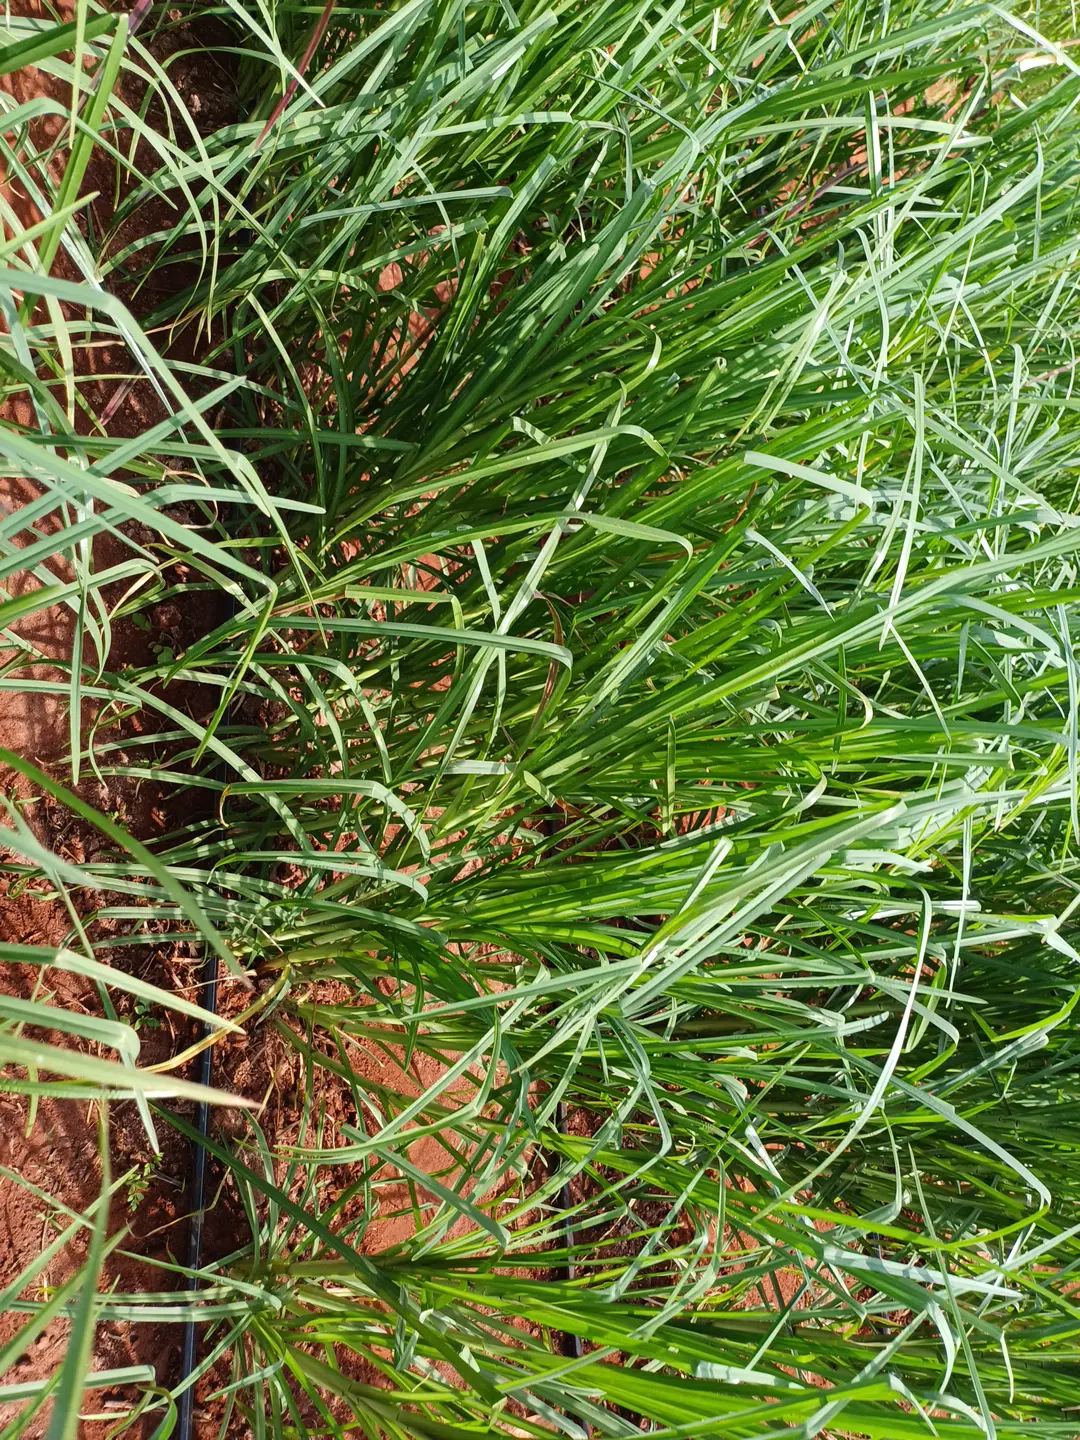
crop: finger millet
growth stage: flowering
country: Kenya
